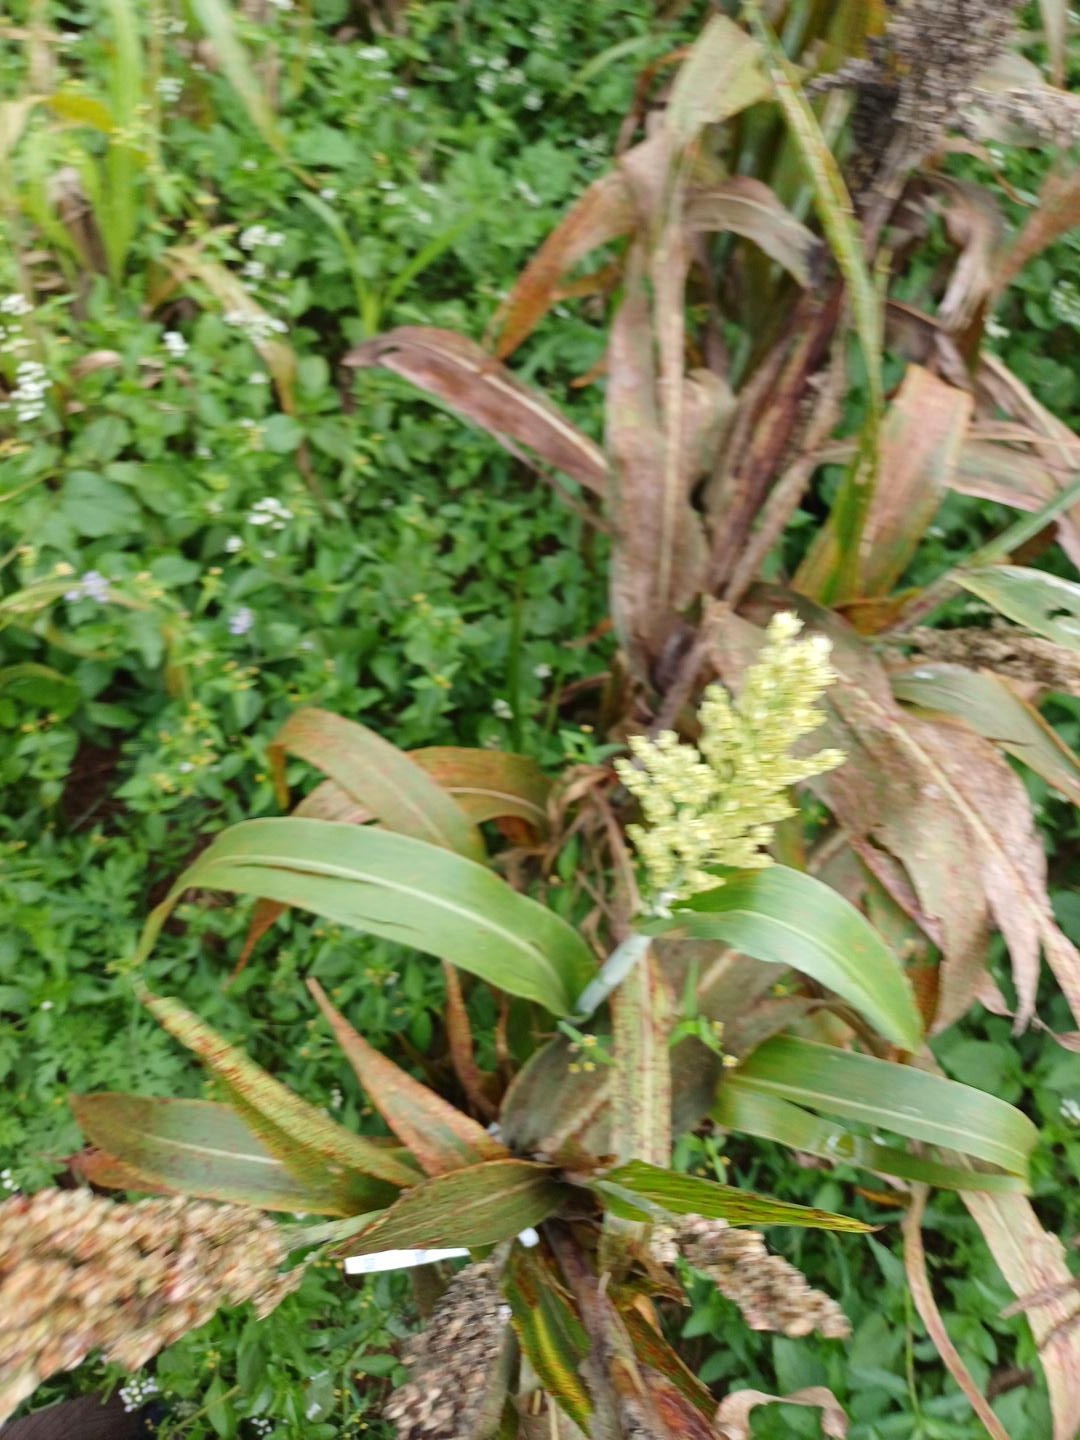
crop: sorghum
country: Kenya
